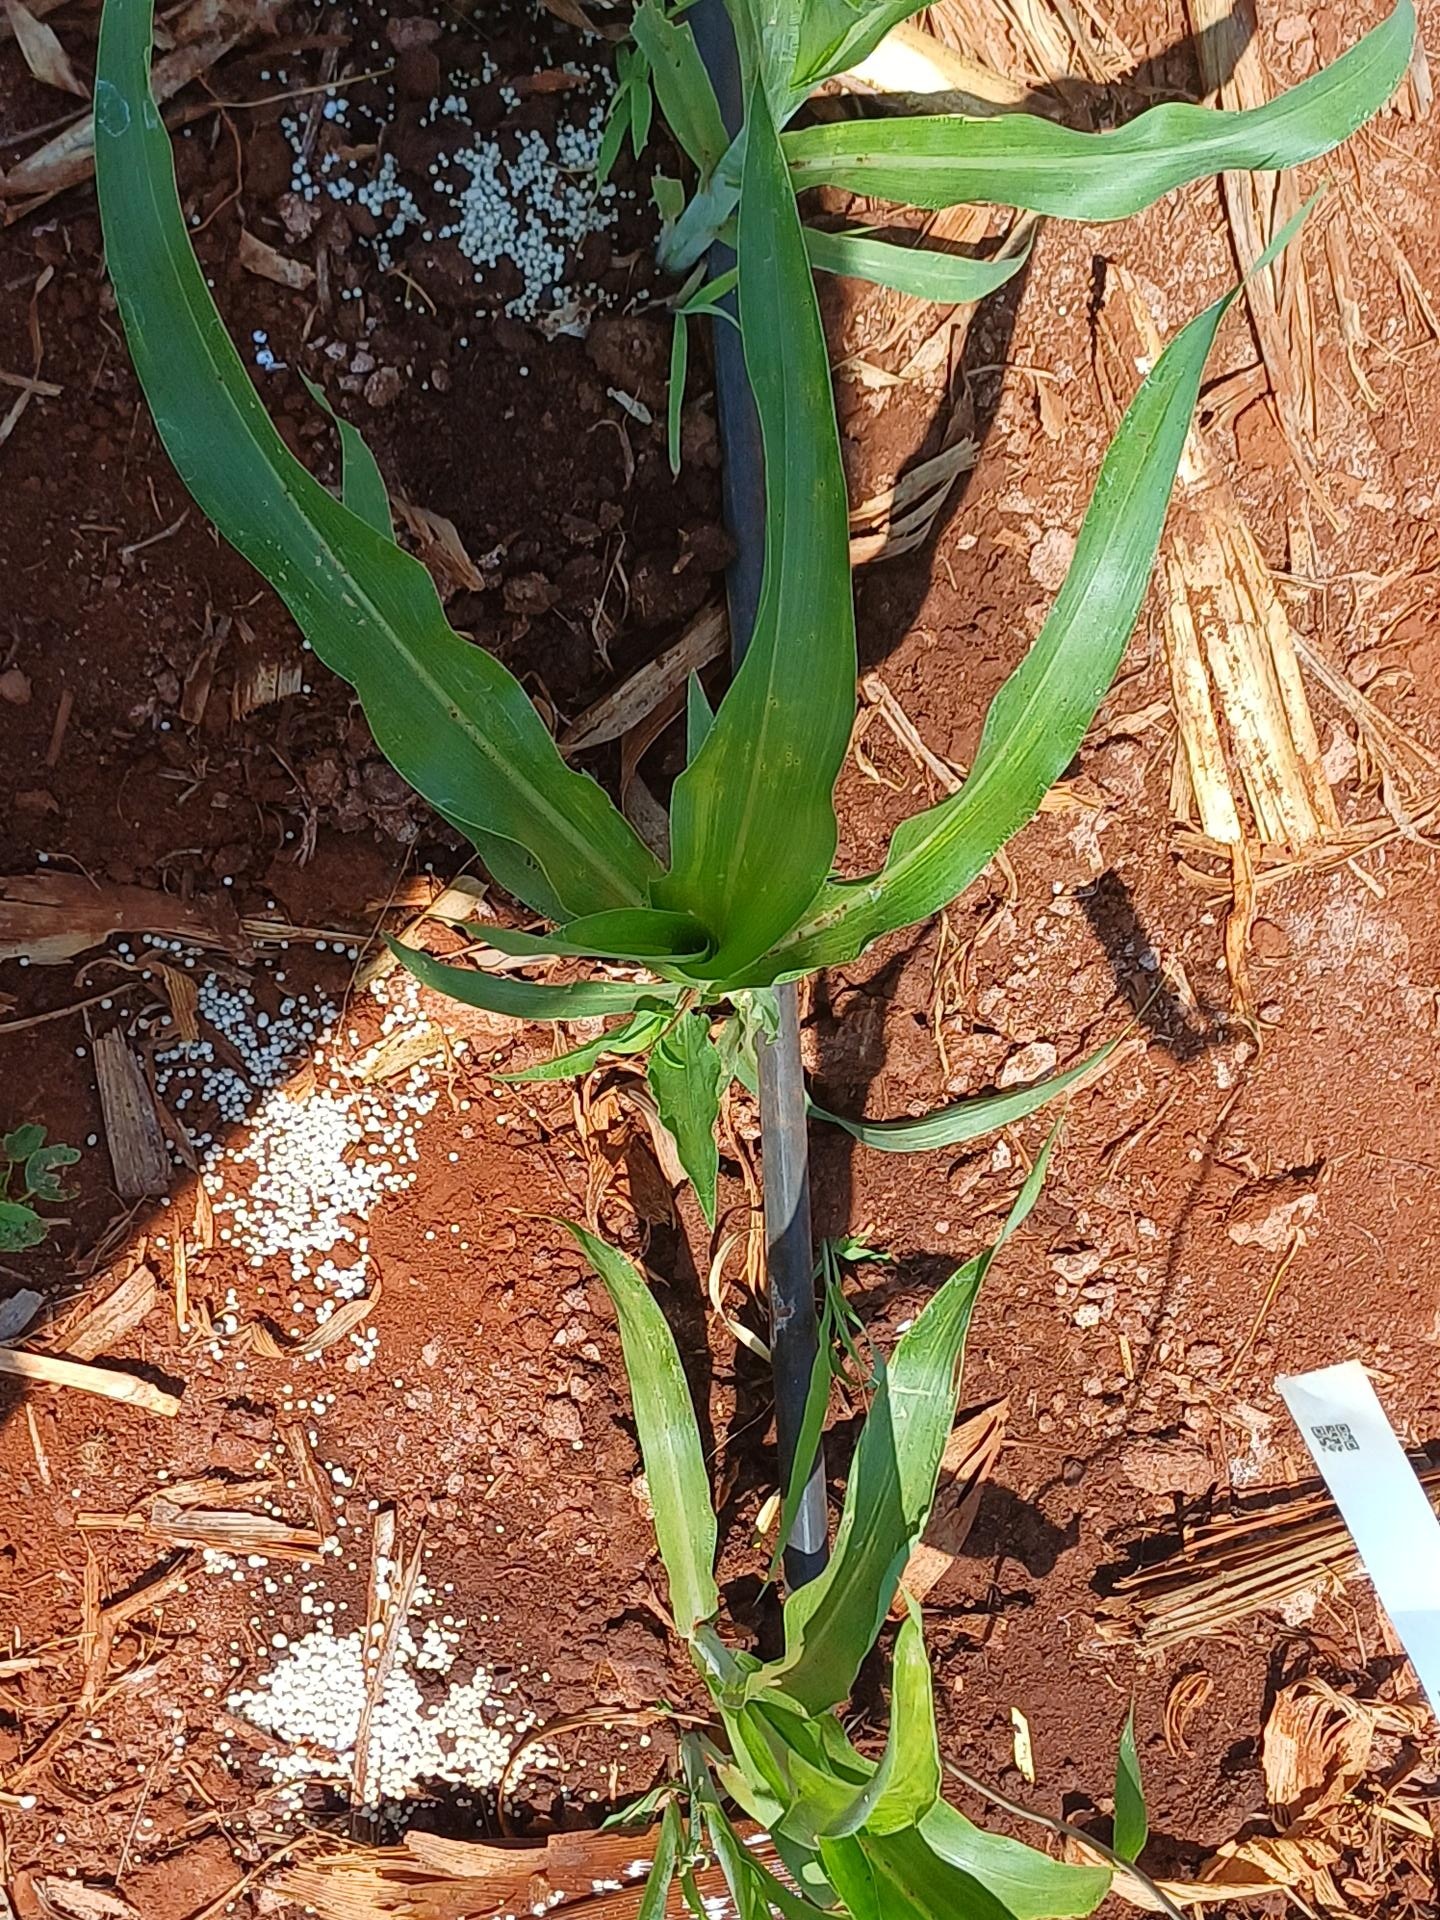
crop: sorghum
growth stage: vegetative
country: Kenya
